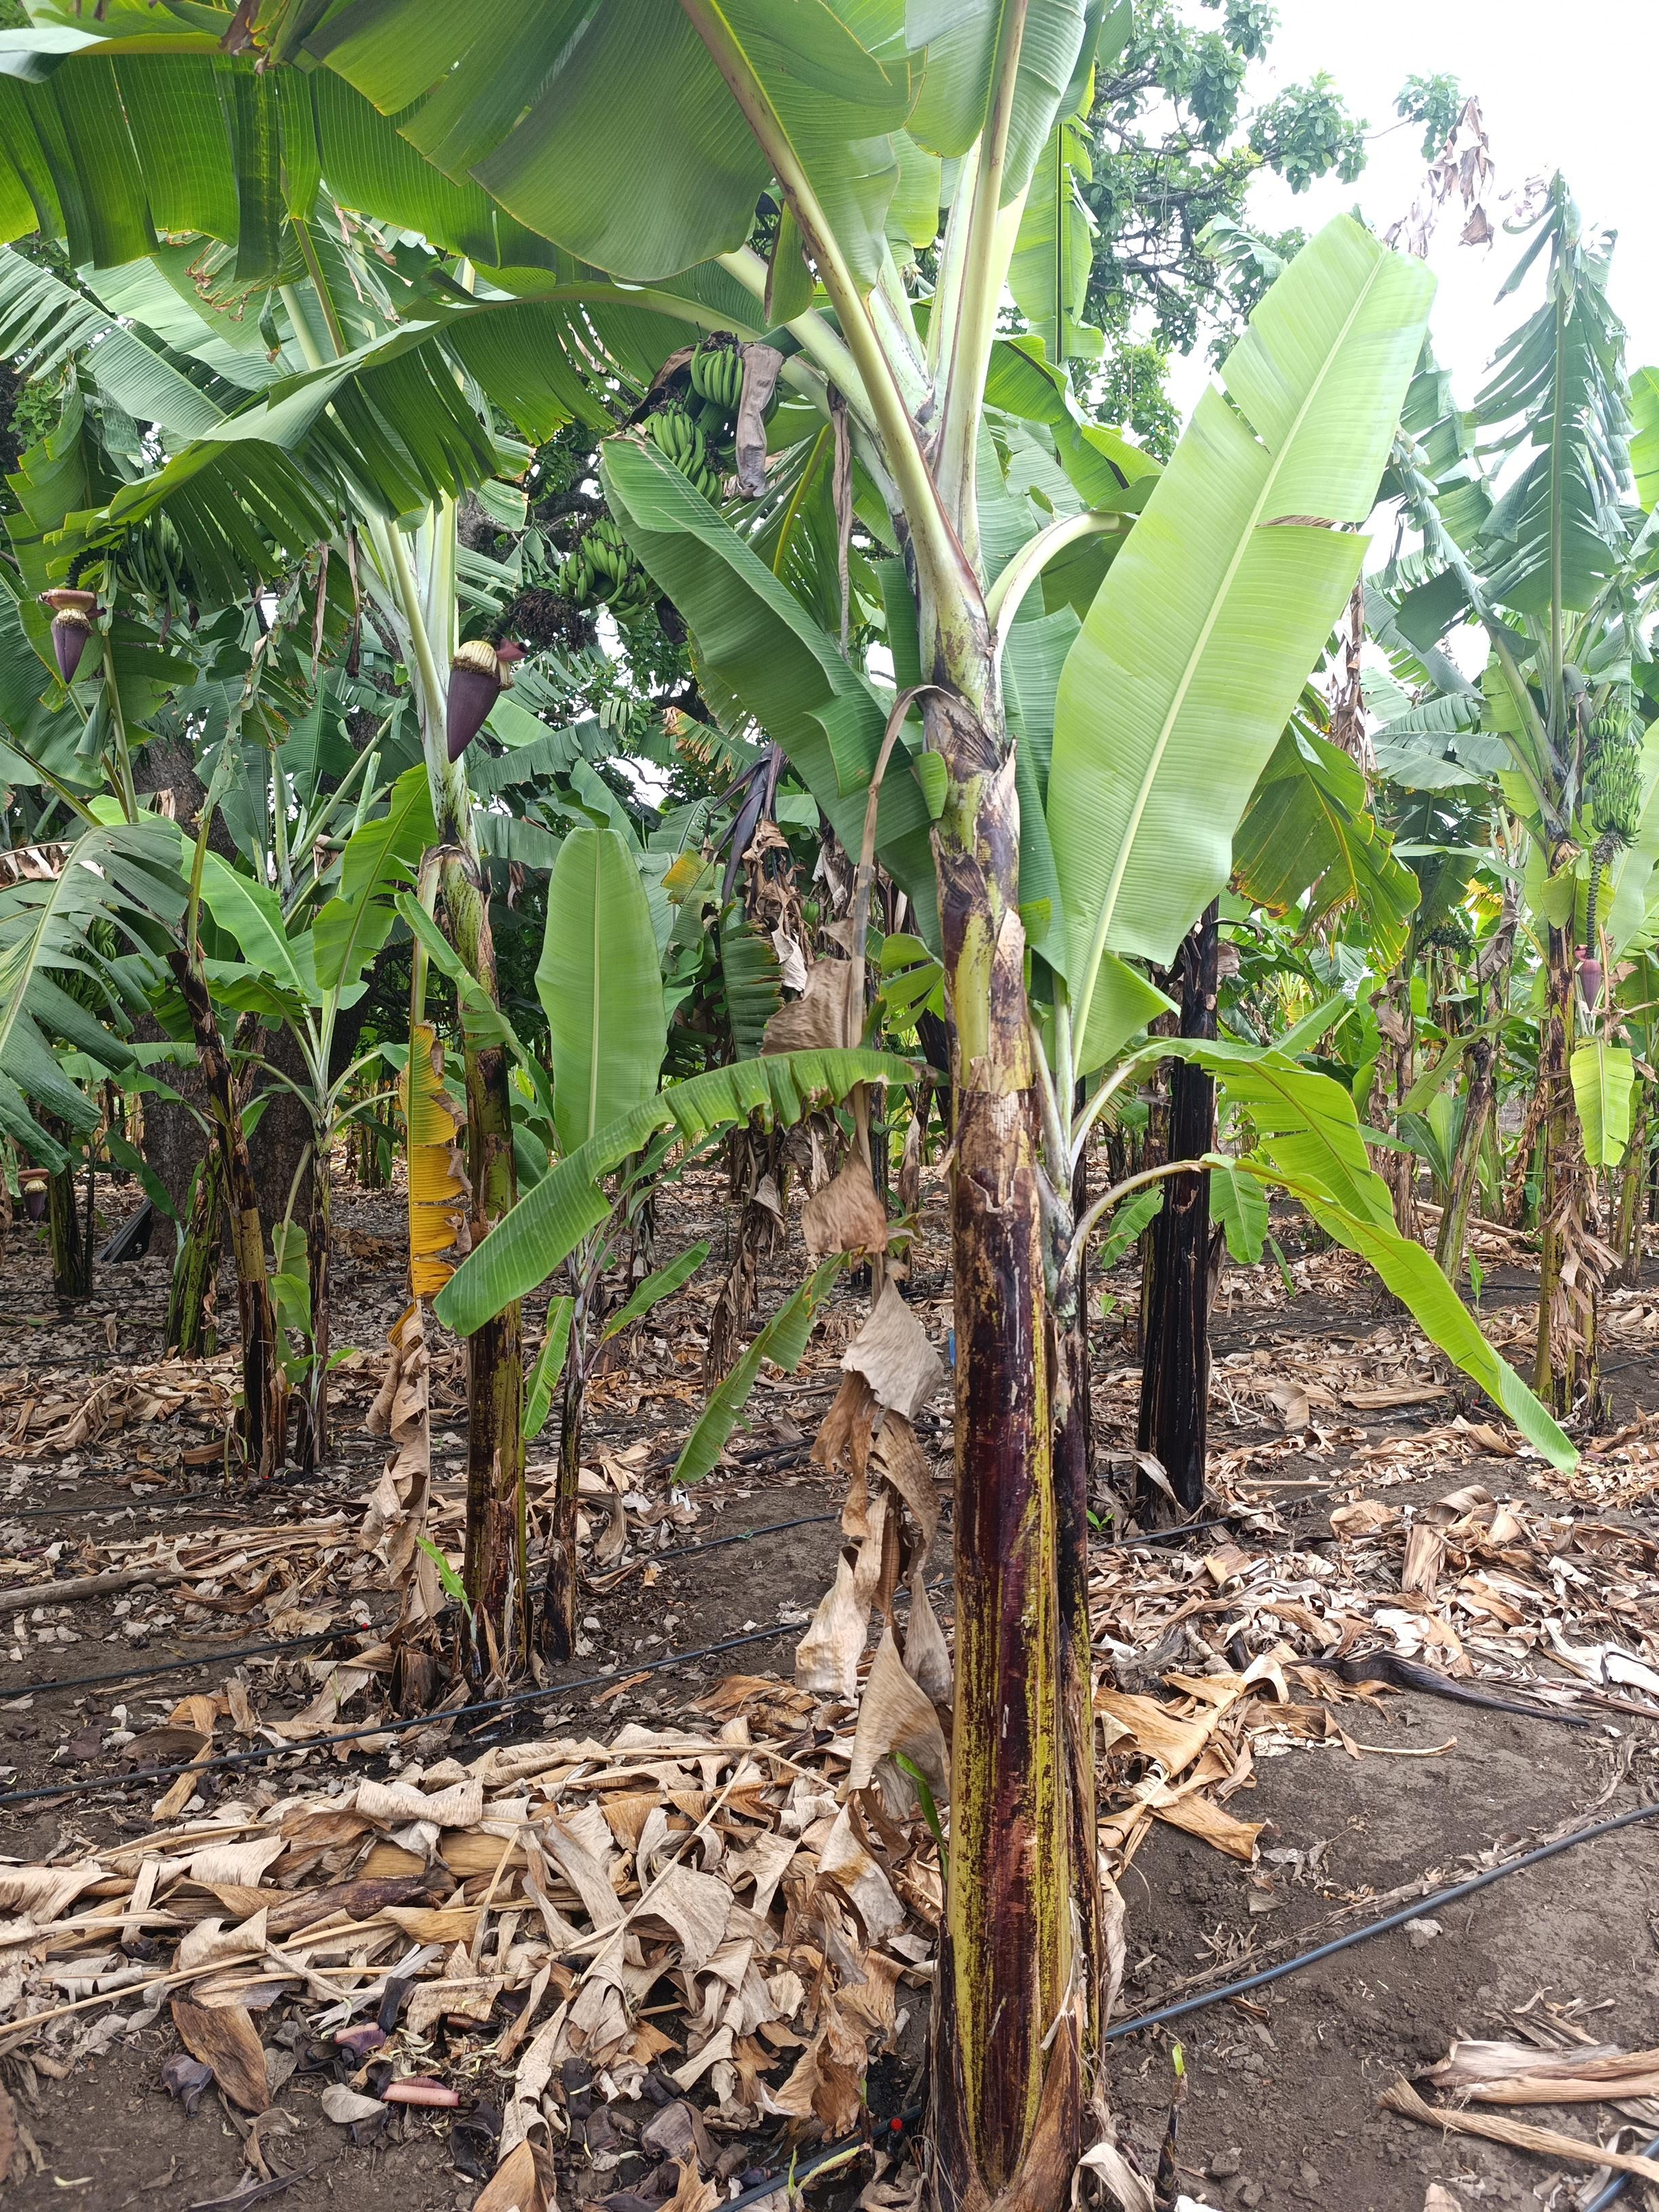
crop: banana
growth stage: development fruit
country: Tanzania
